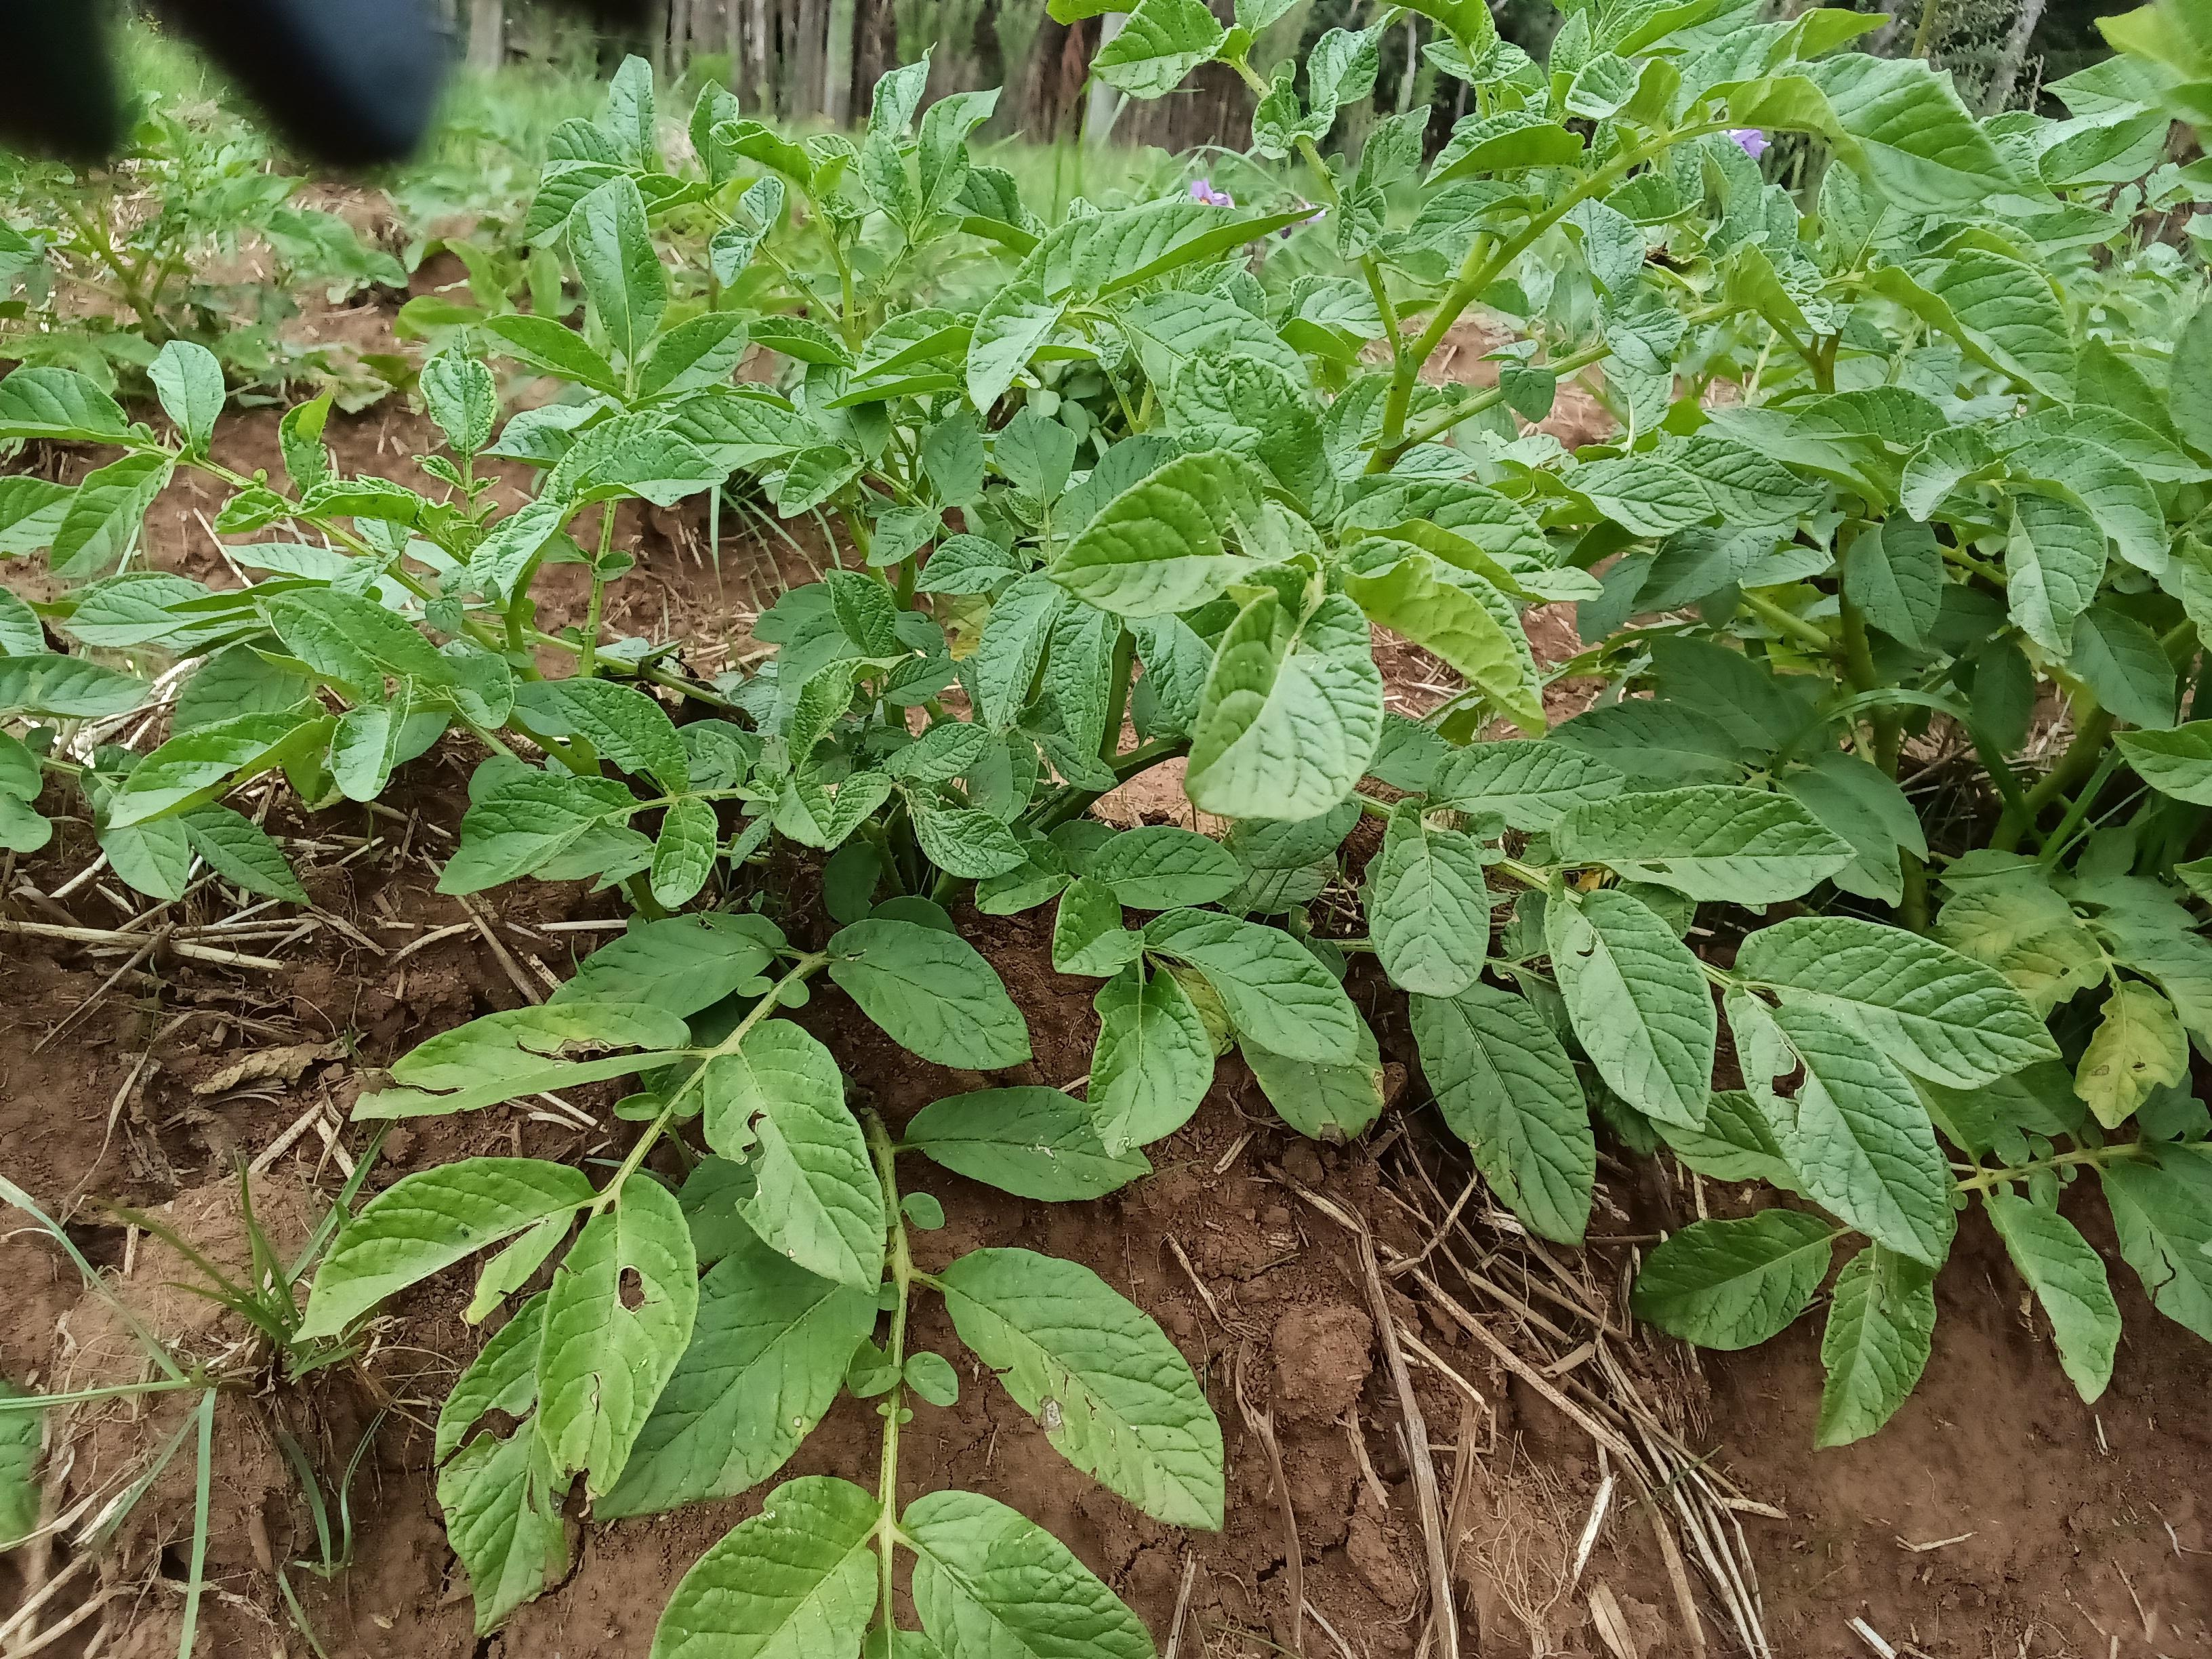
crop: potato
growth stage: flowering
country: Kenya
